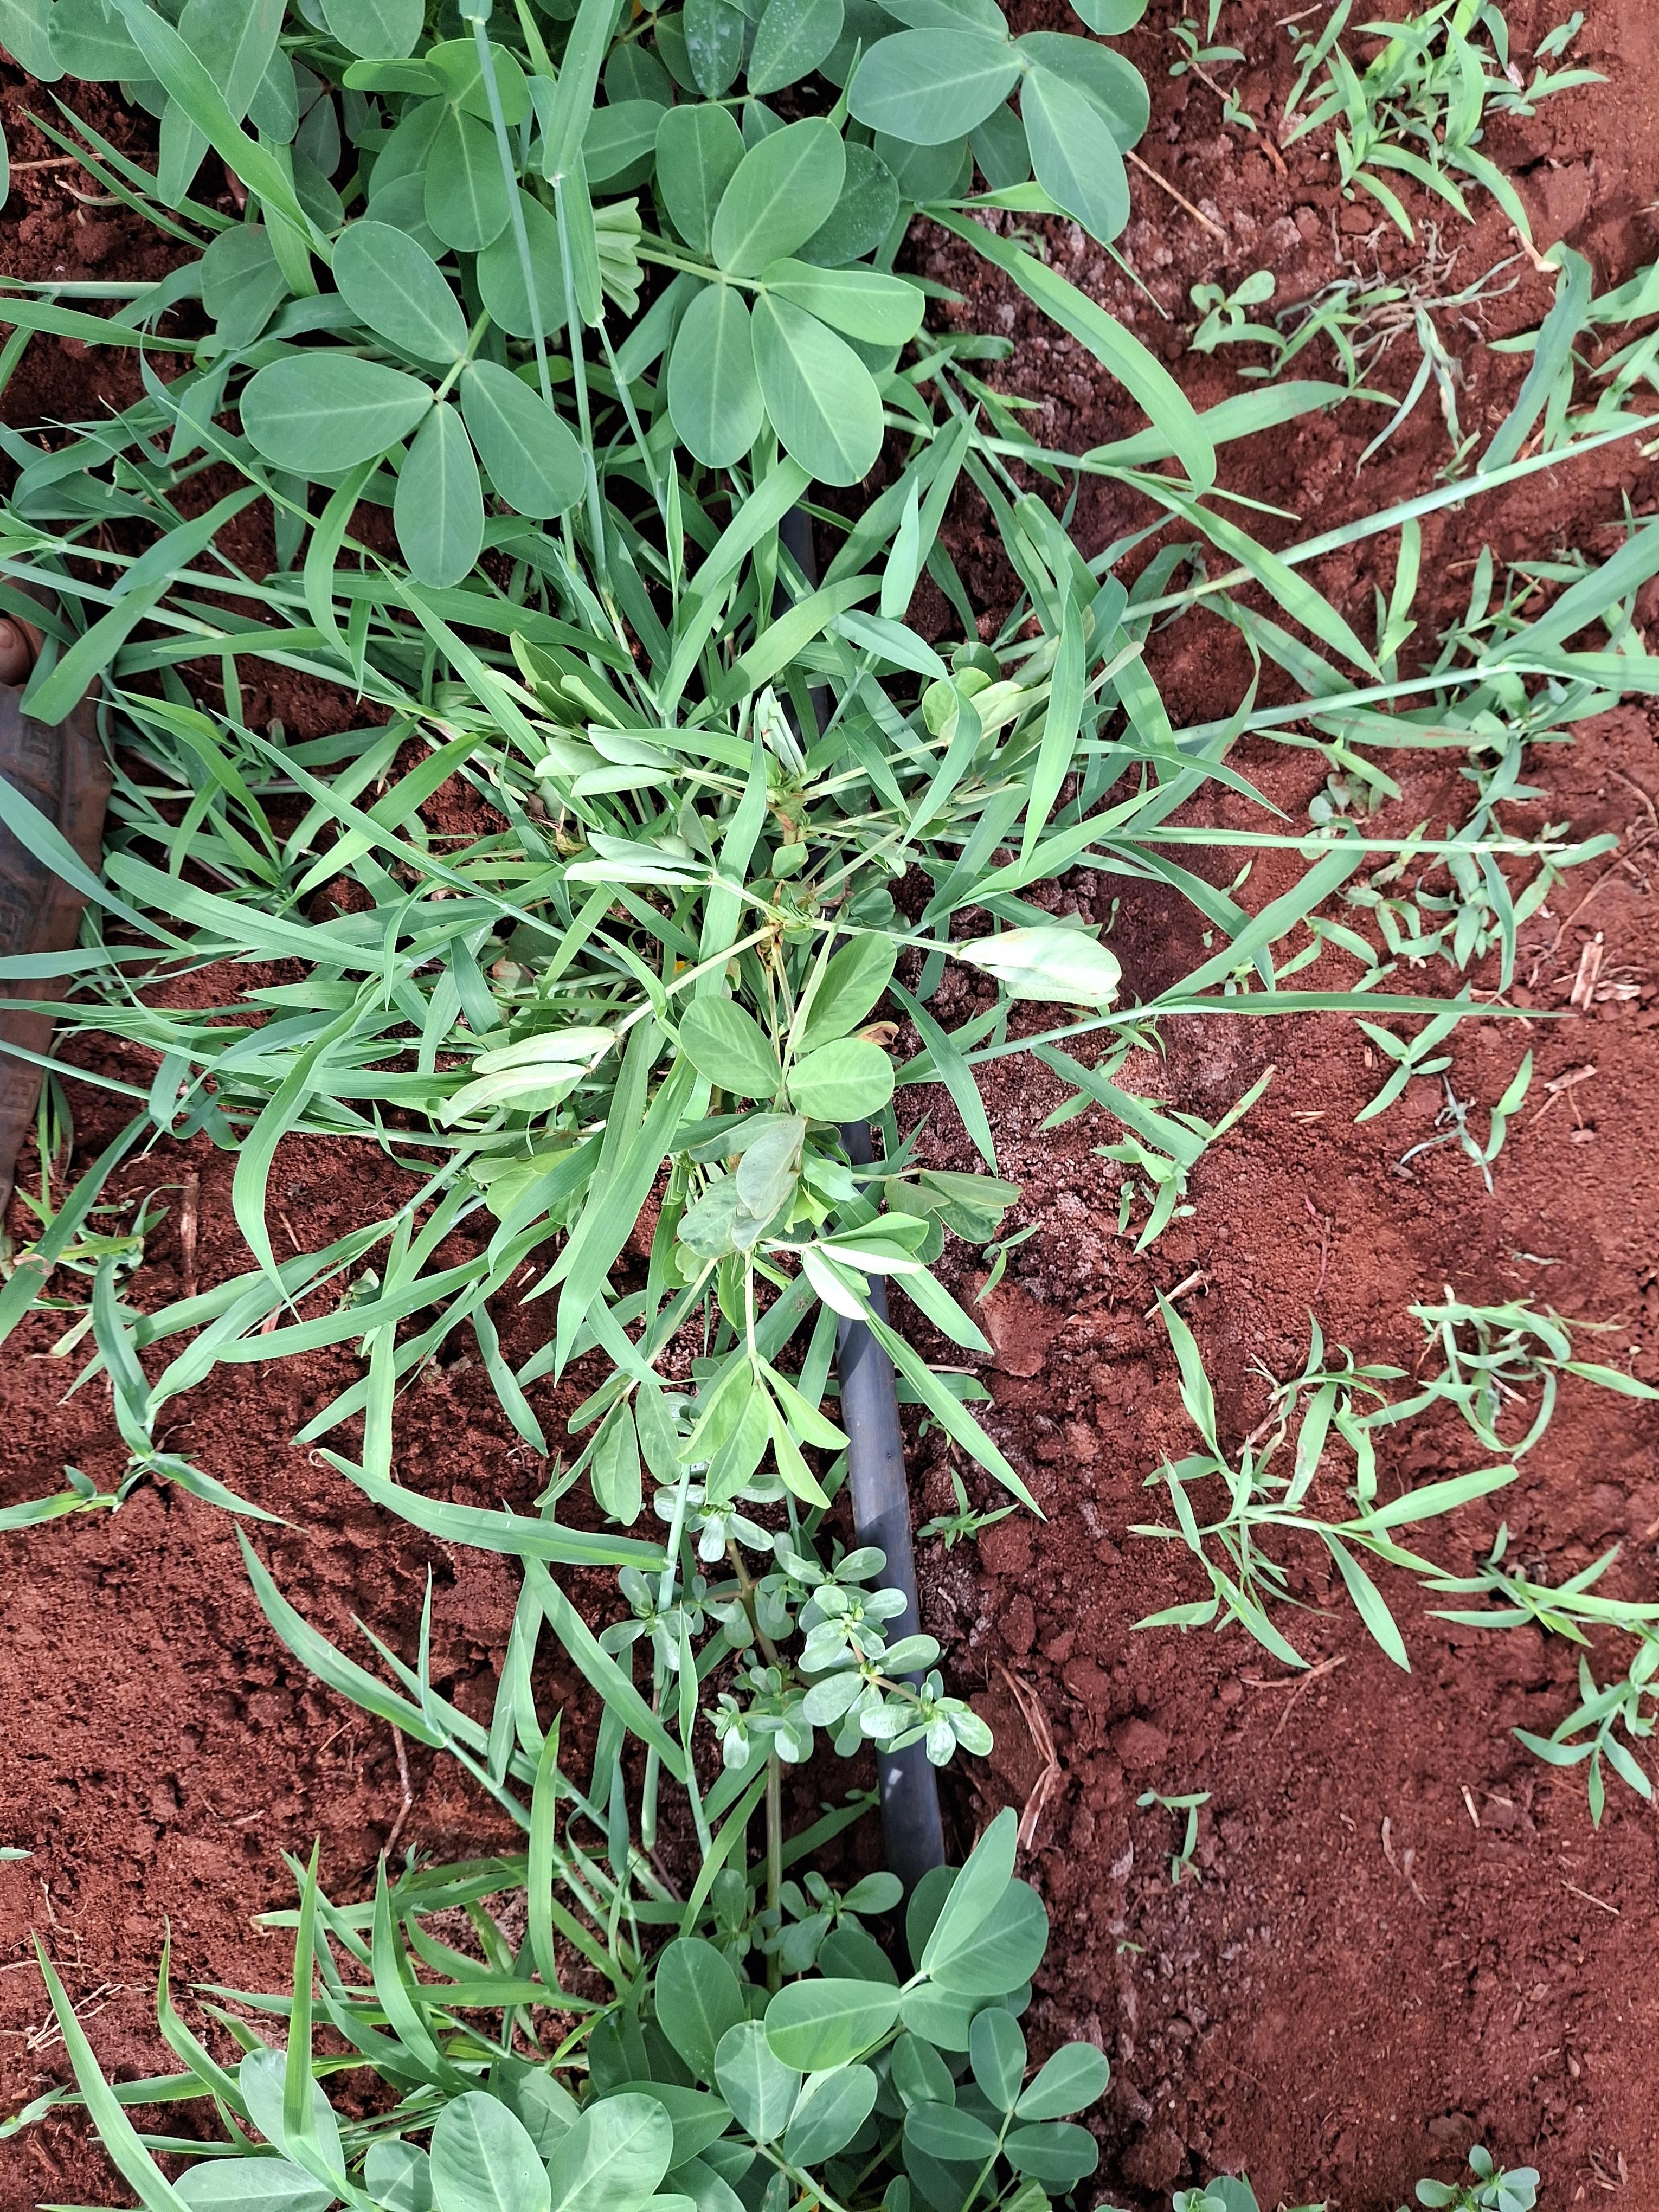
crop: groundnut
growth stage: flowering
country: Kenya
